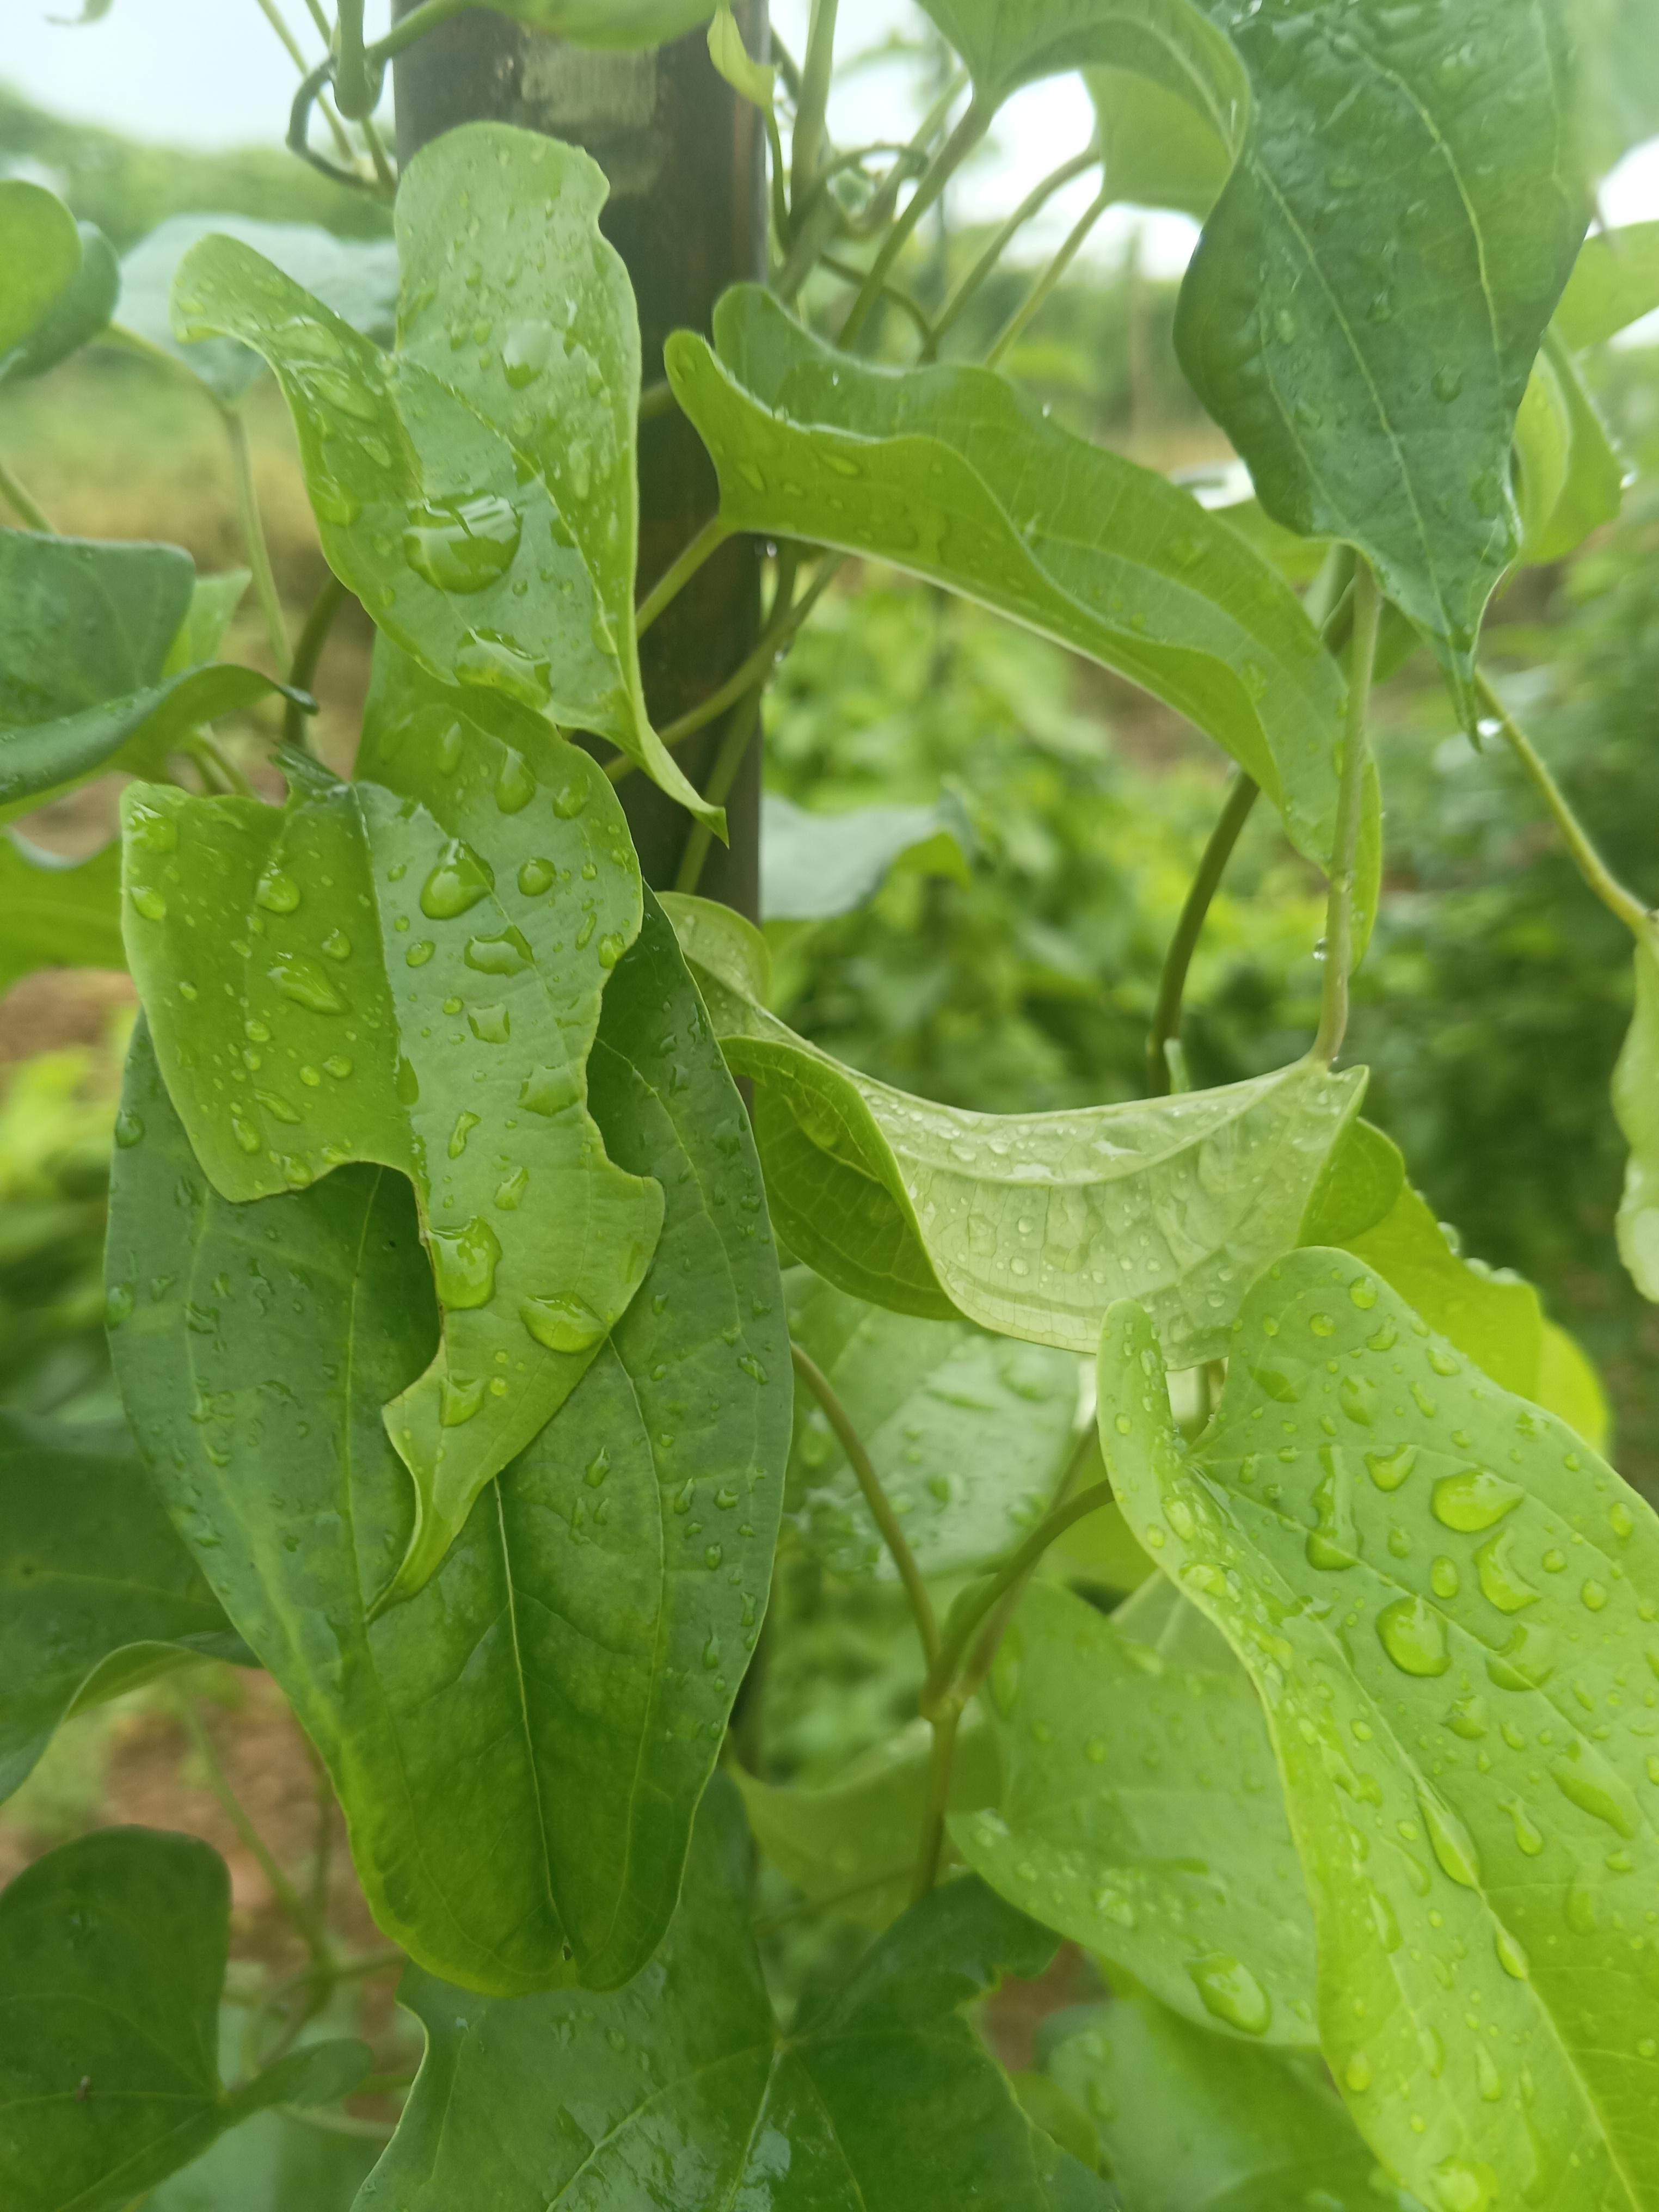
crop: yam
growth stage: vegetative
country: Nigeria
